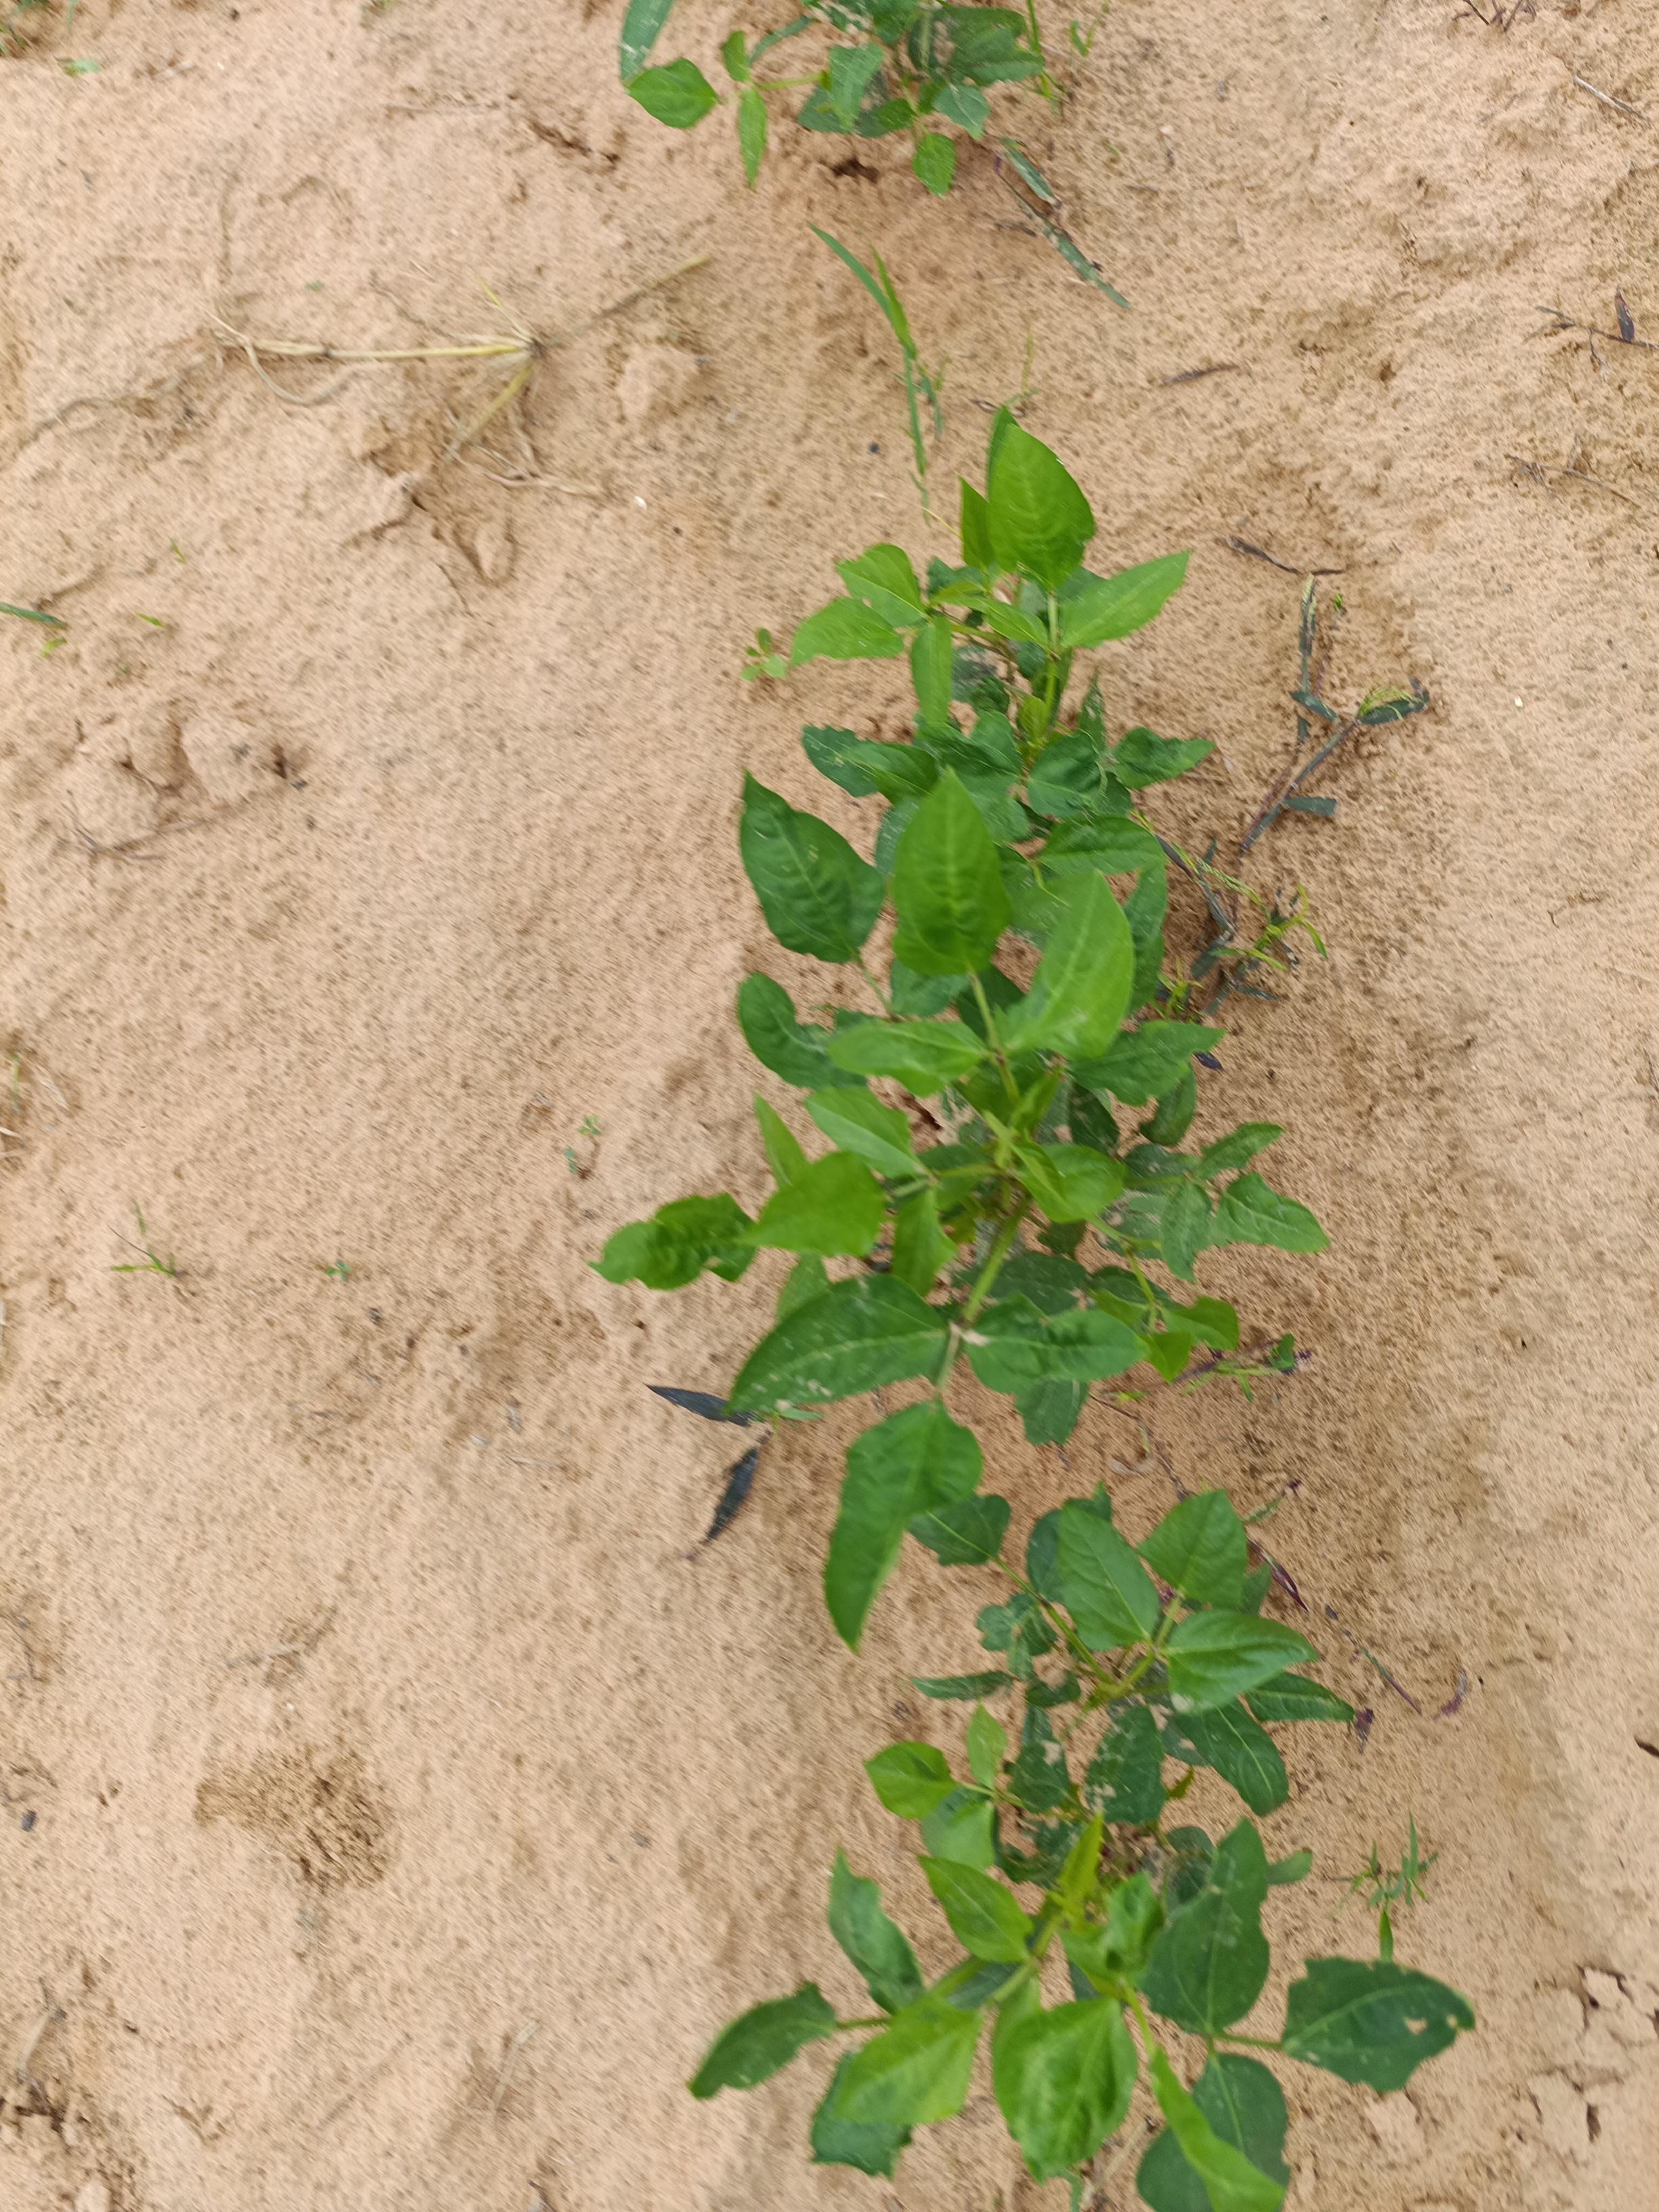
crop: cowpea
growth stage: emergence
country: Nigeria
